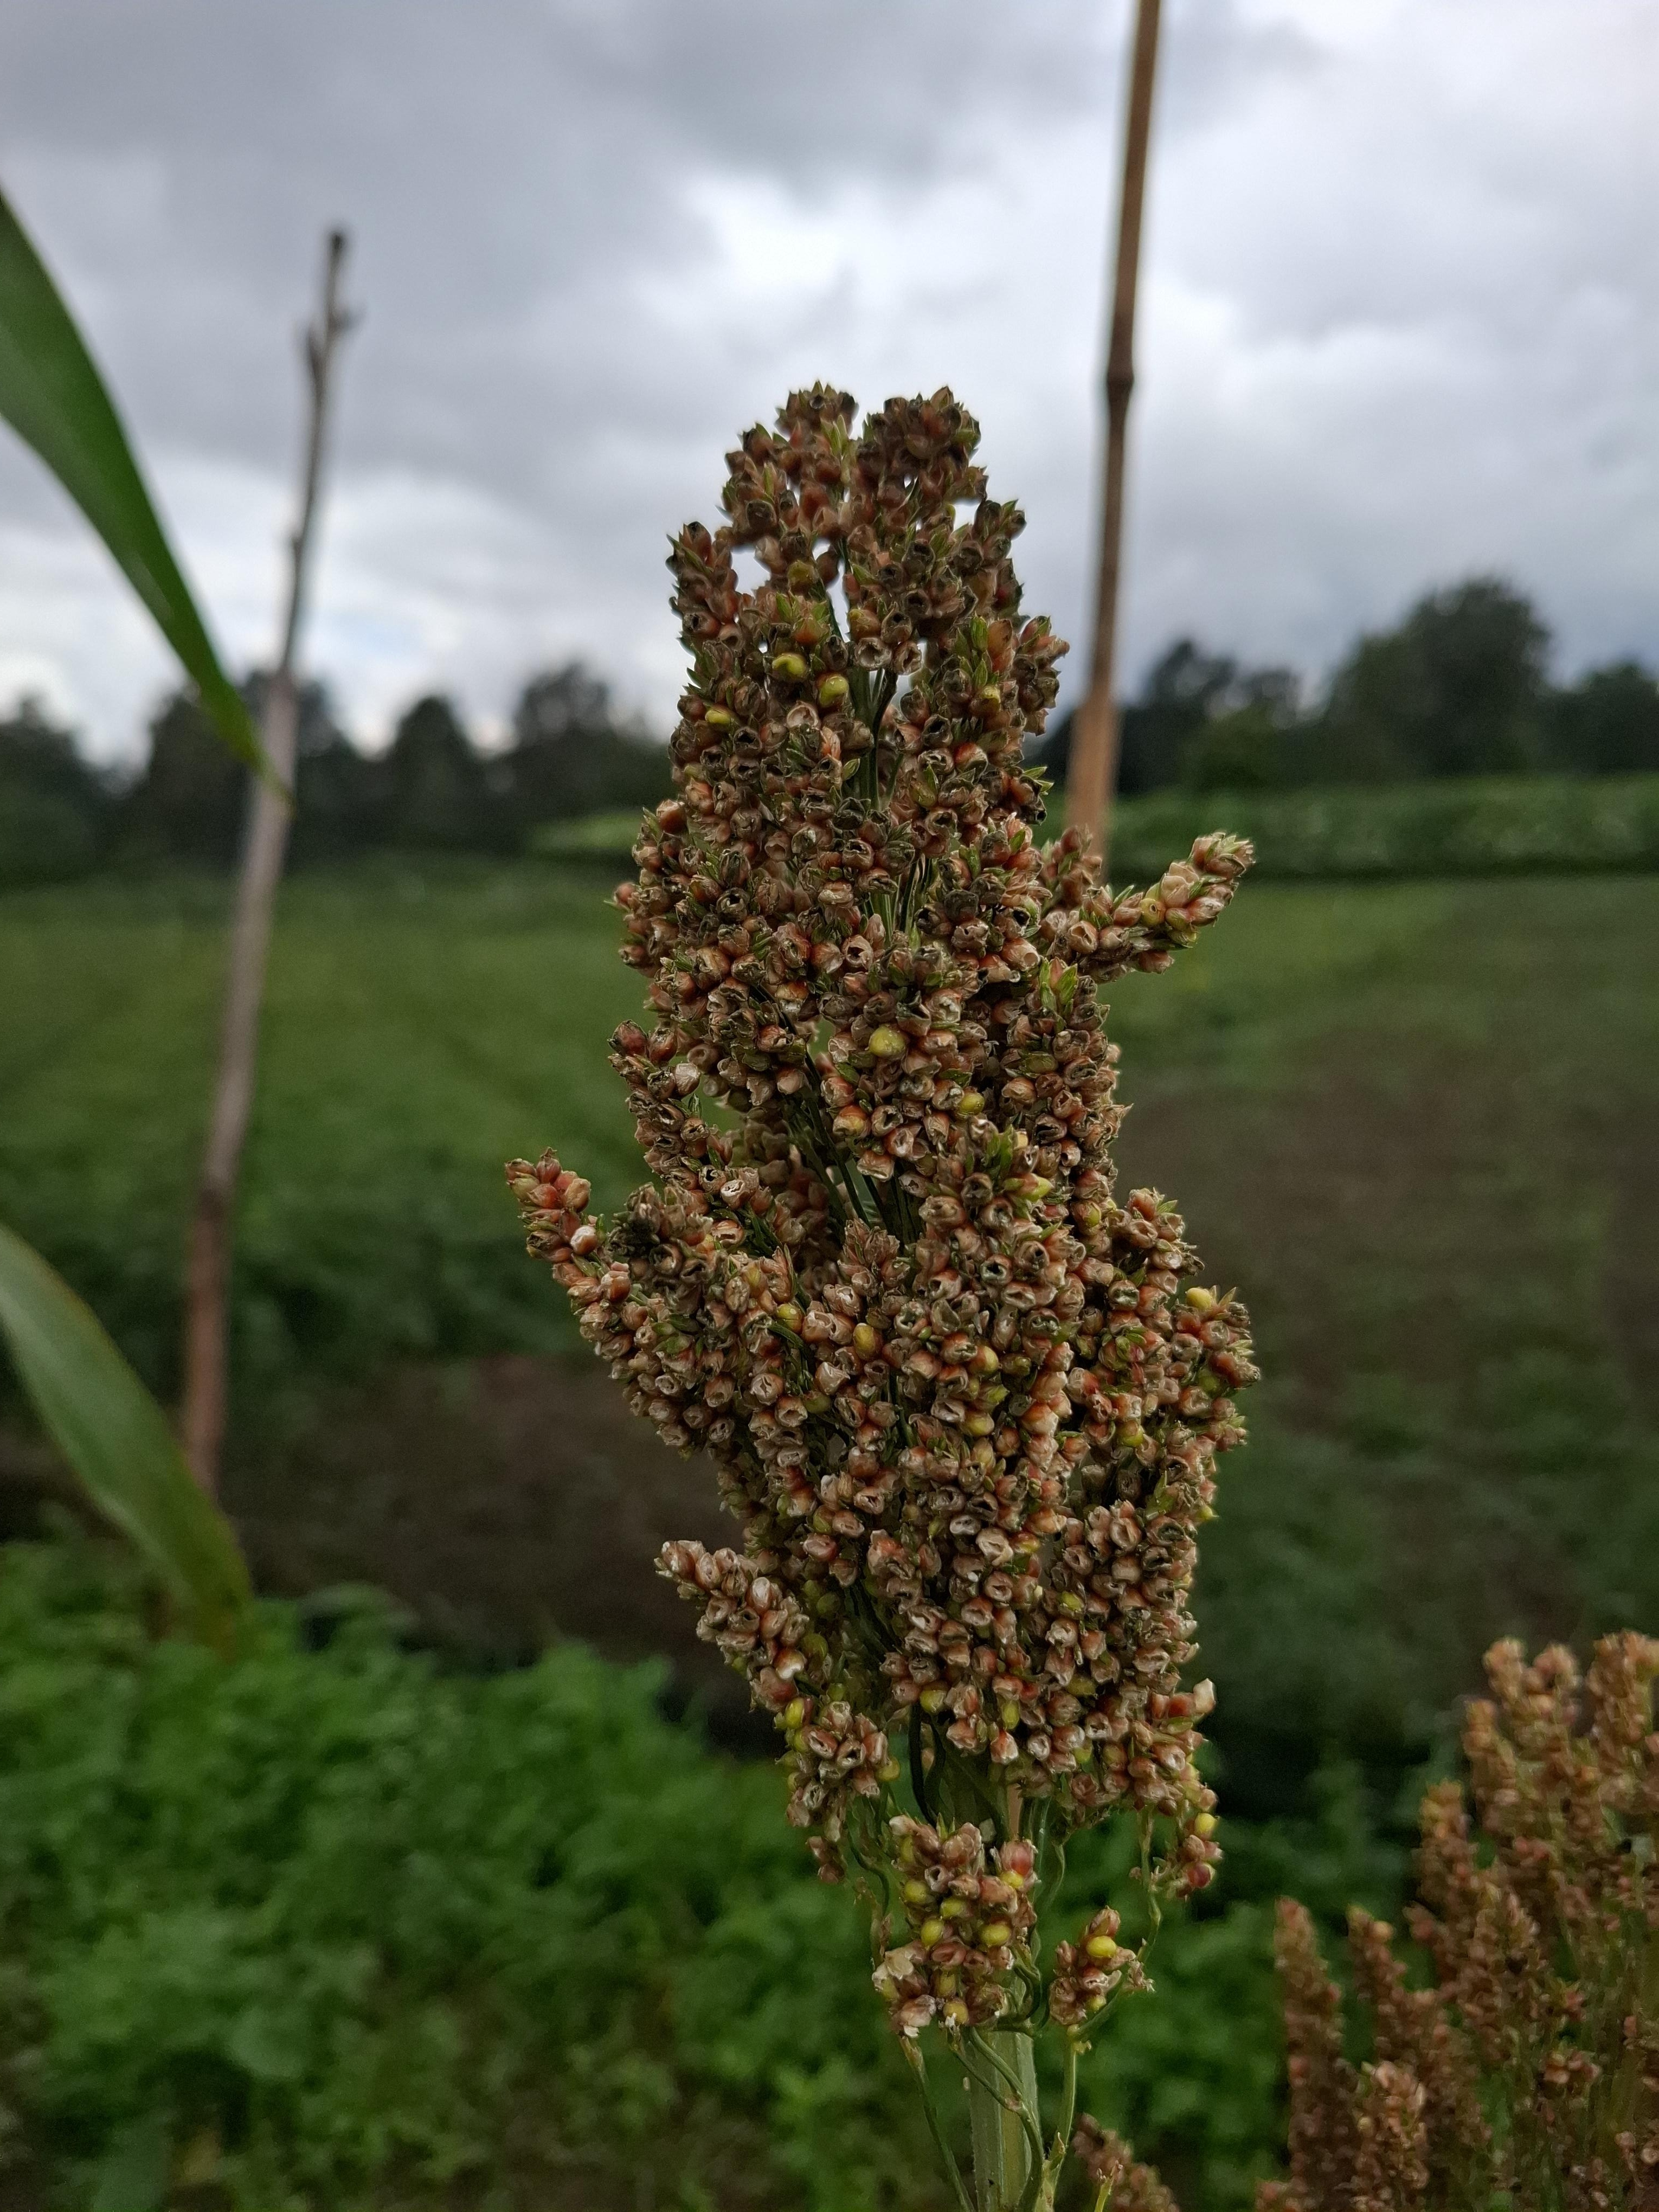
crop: sorghum
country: Tanzania
